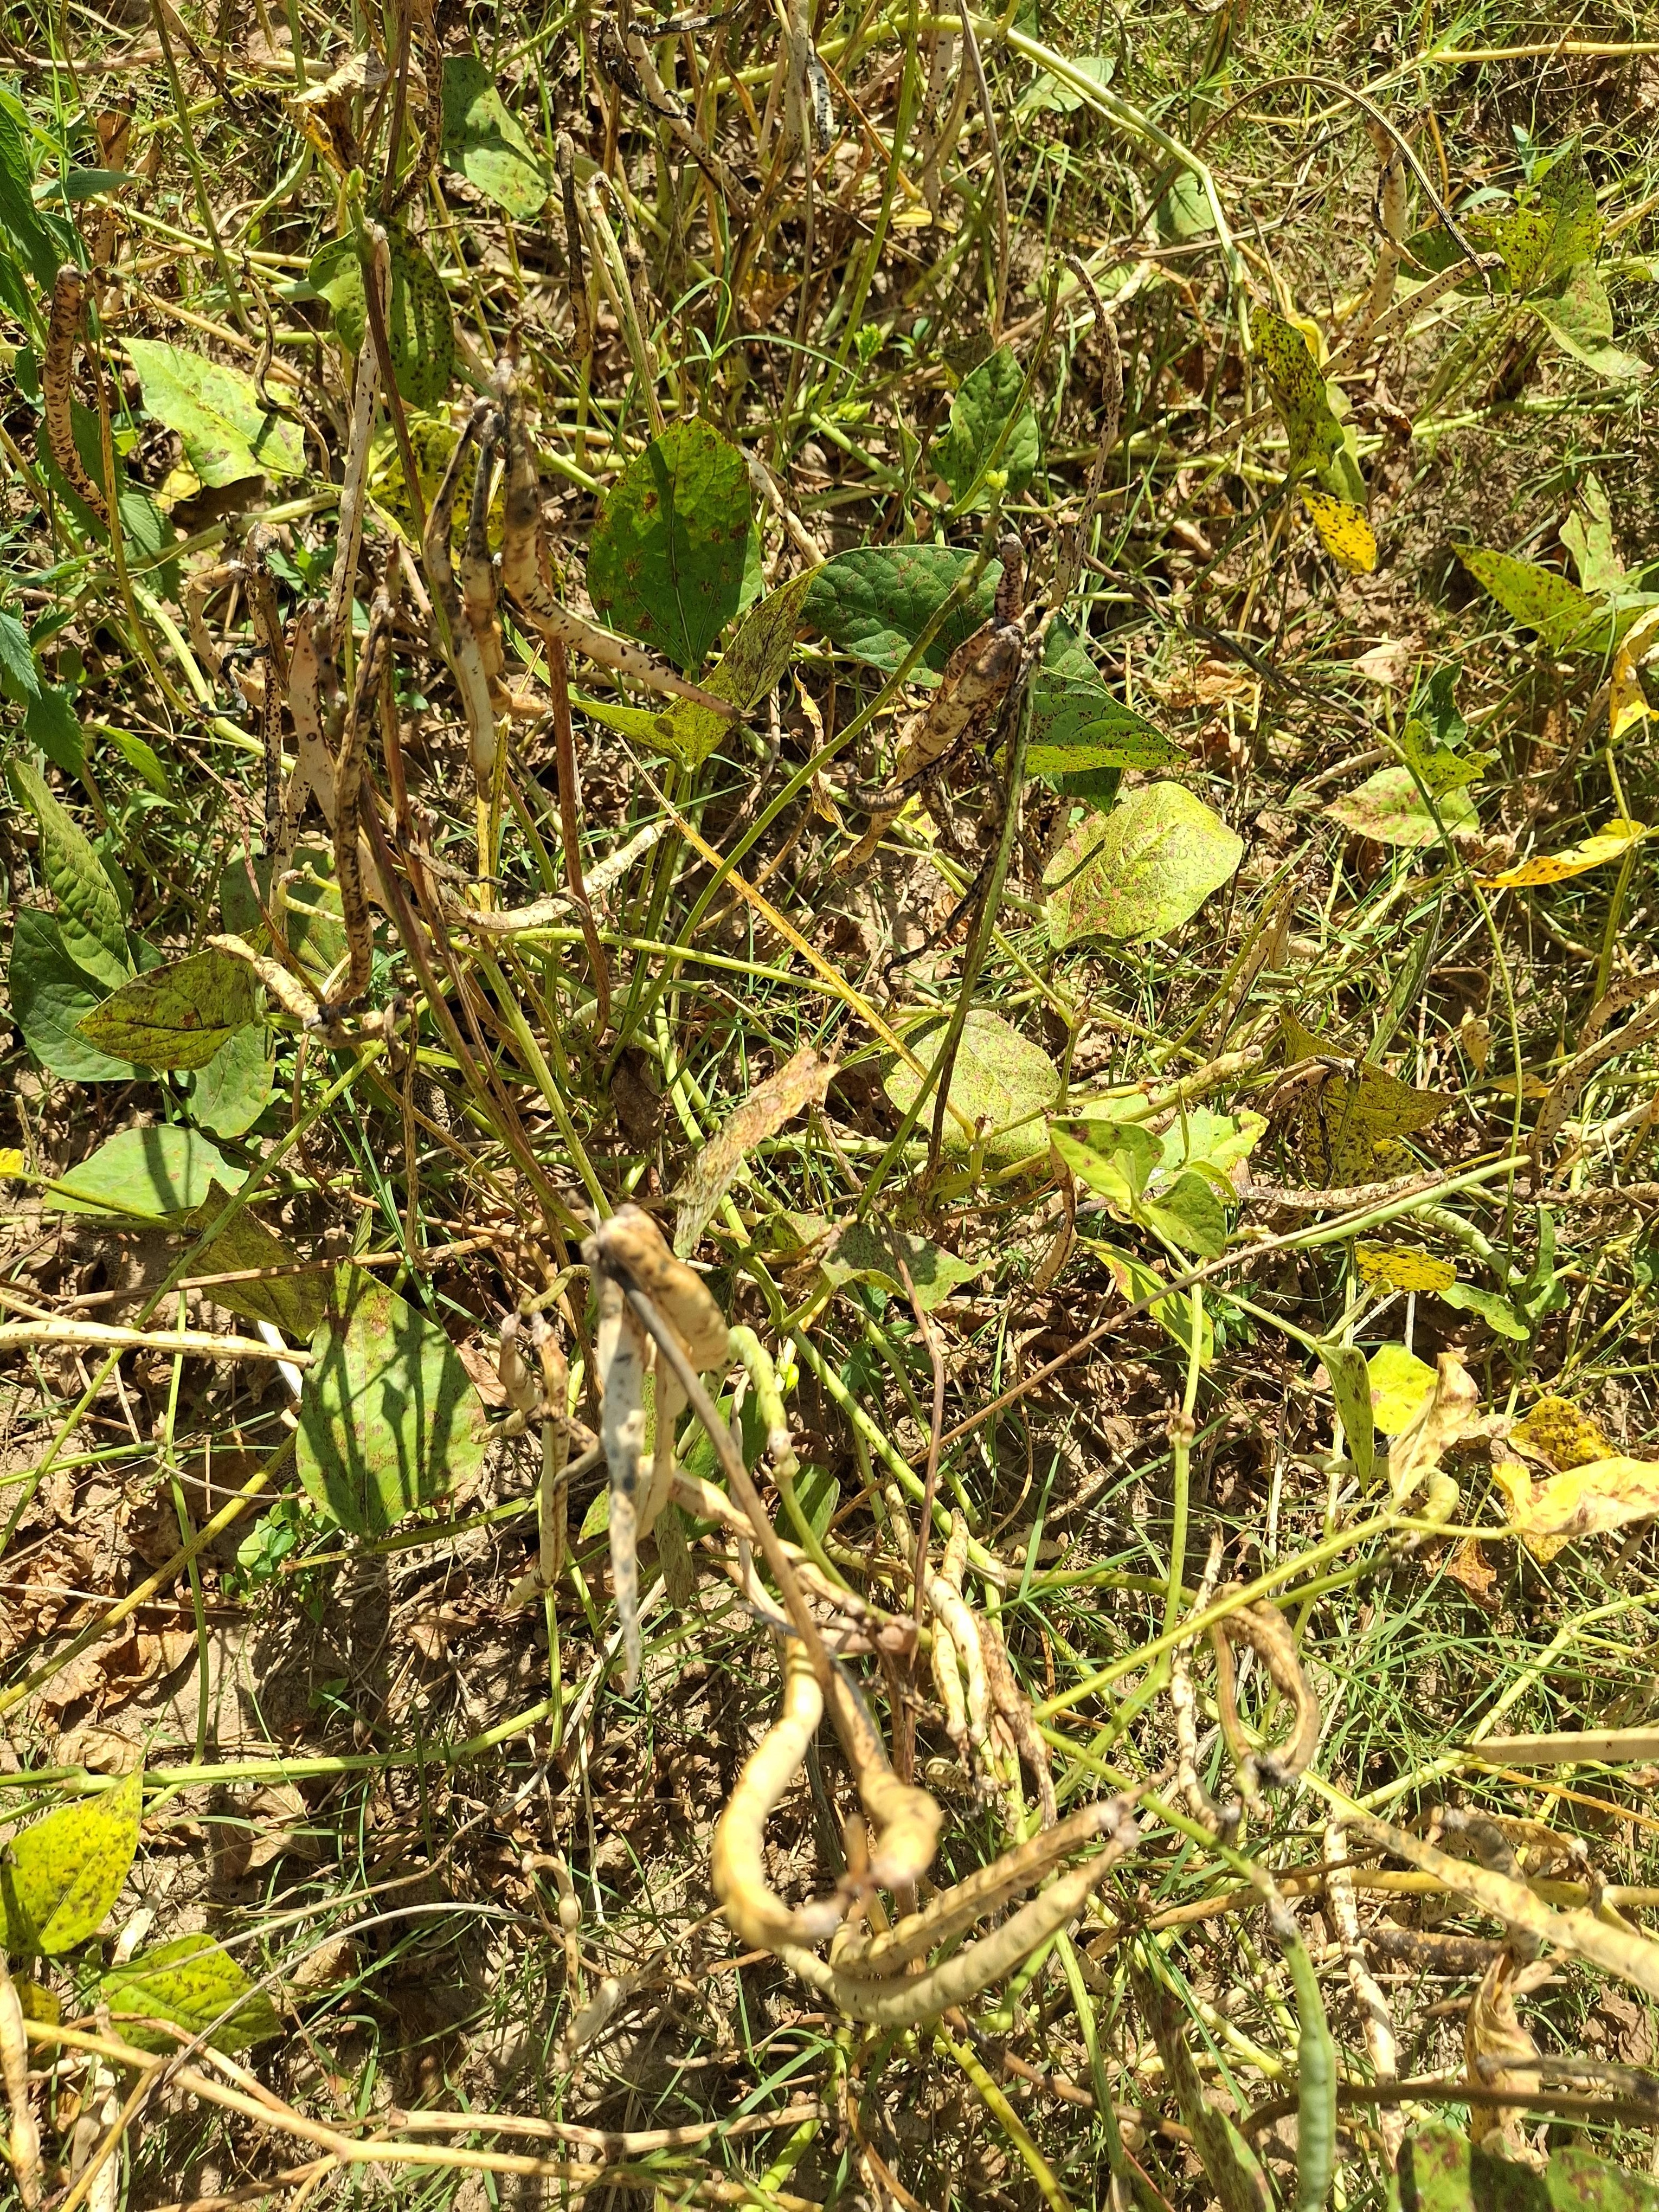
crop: cowpea
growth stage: maturity
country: Nigeria
